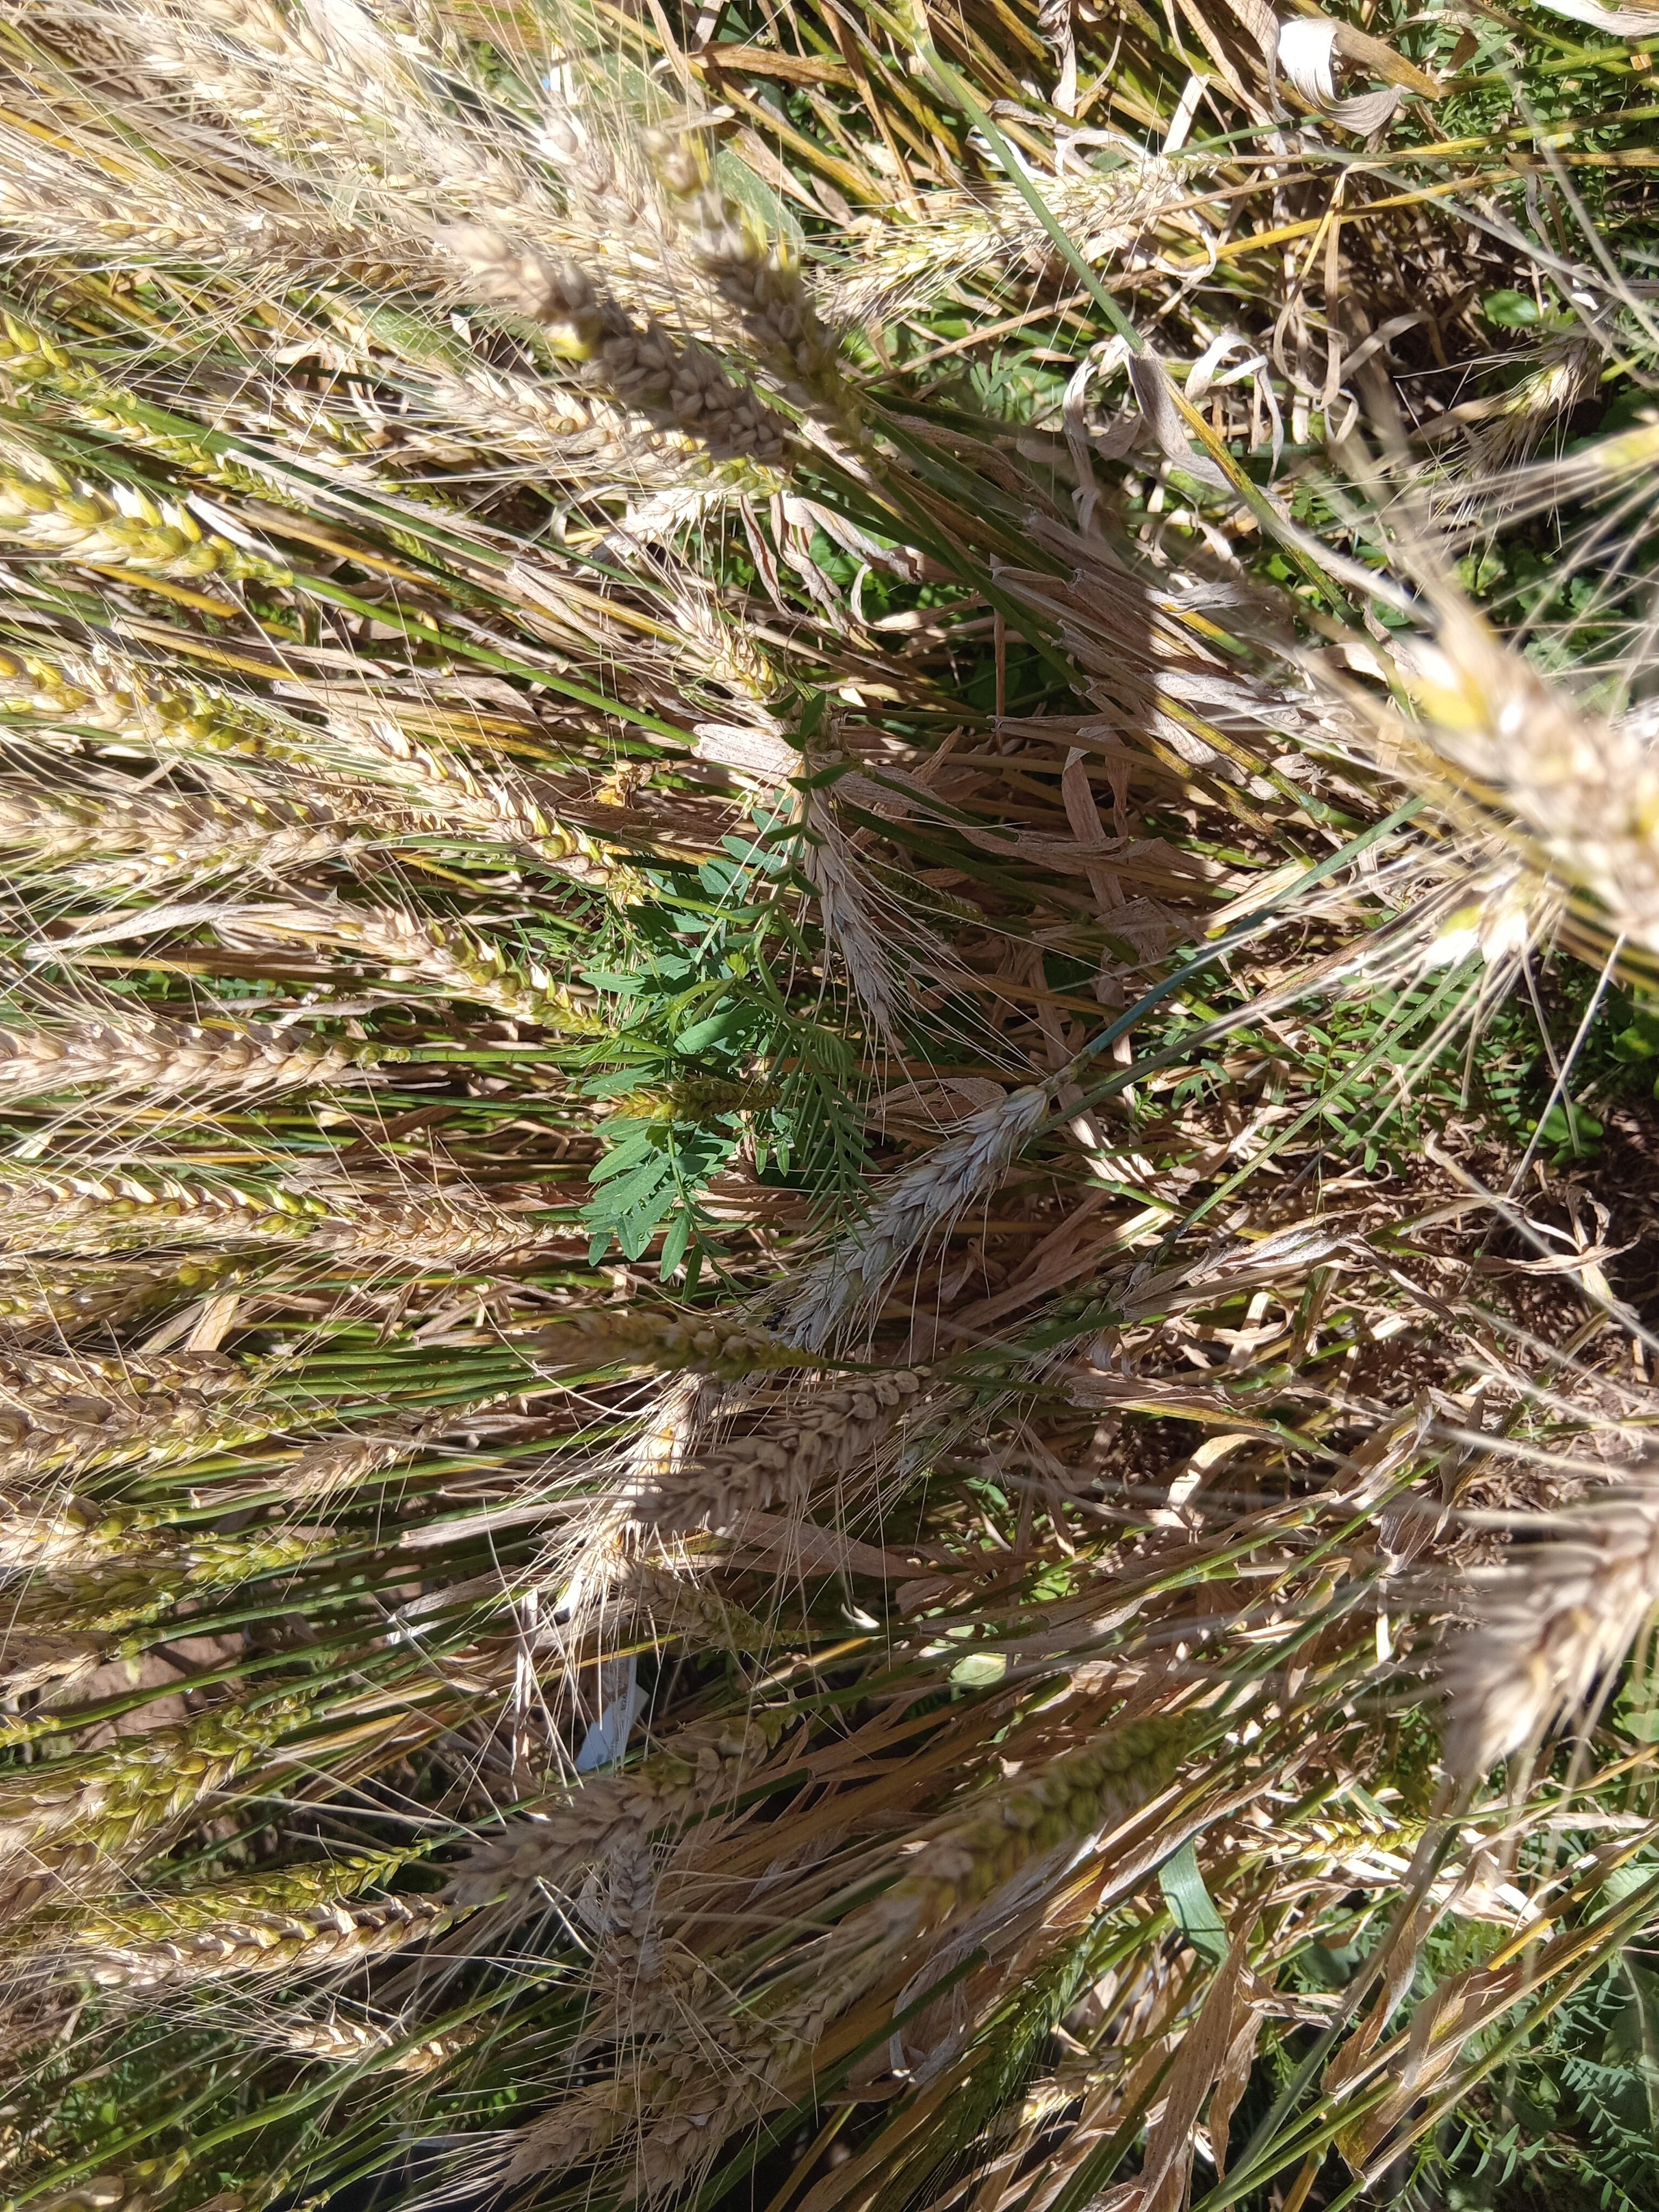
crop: wheat
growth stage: maturity
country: Kenya
